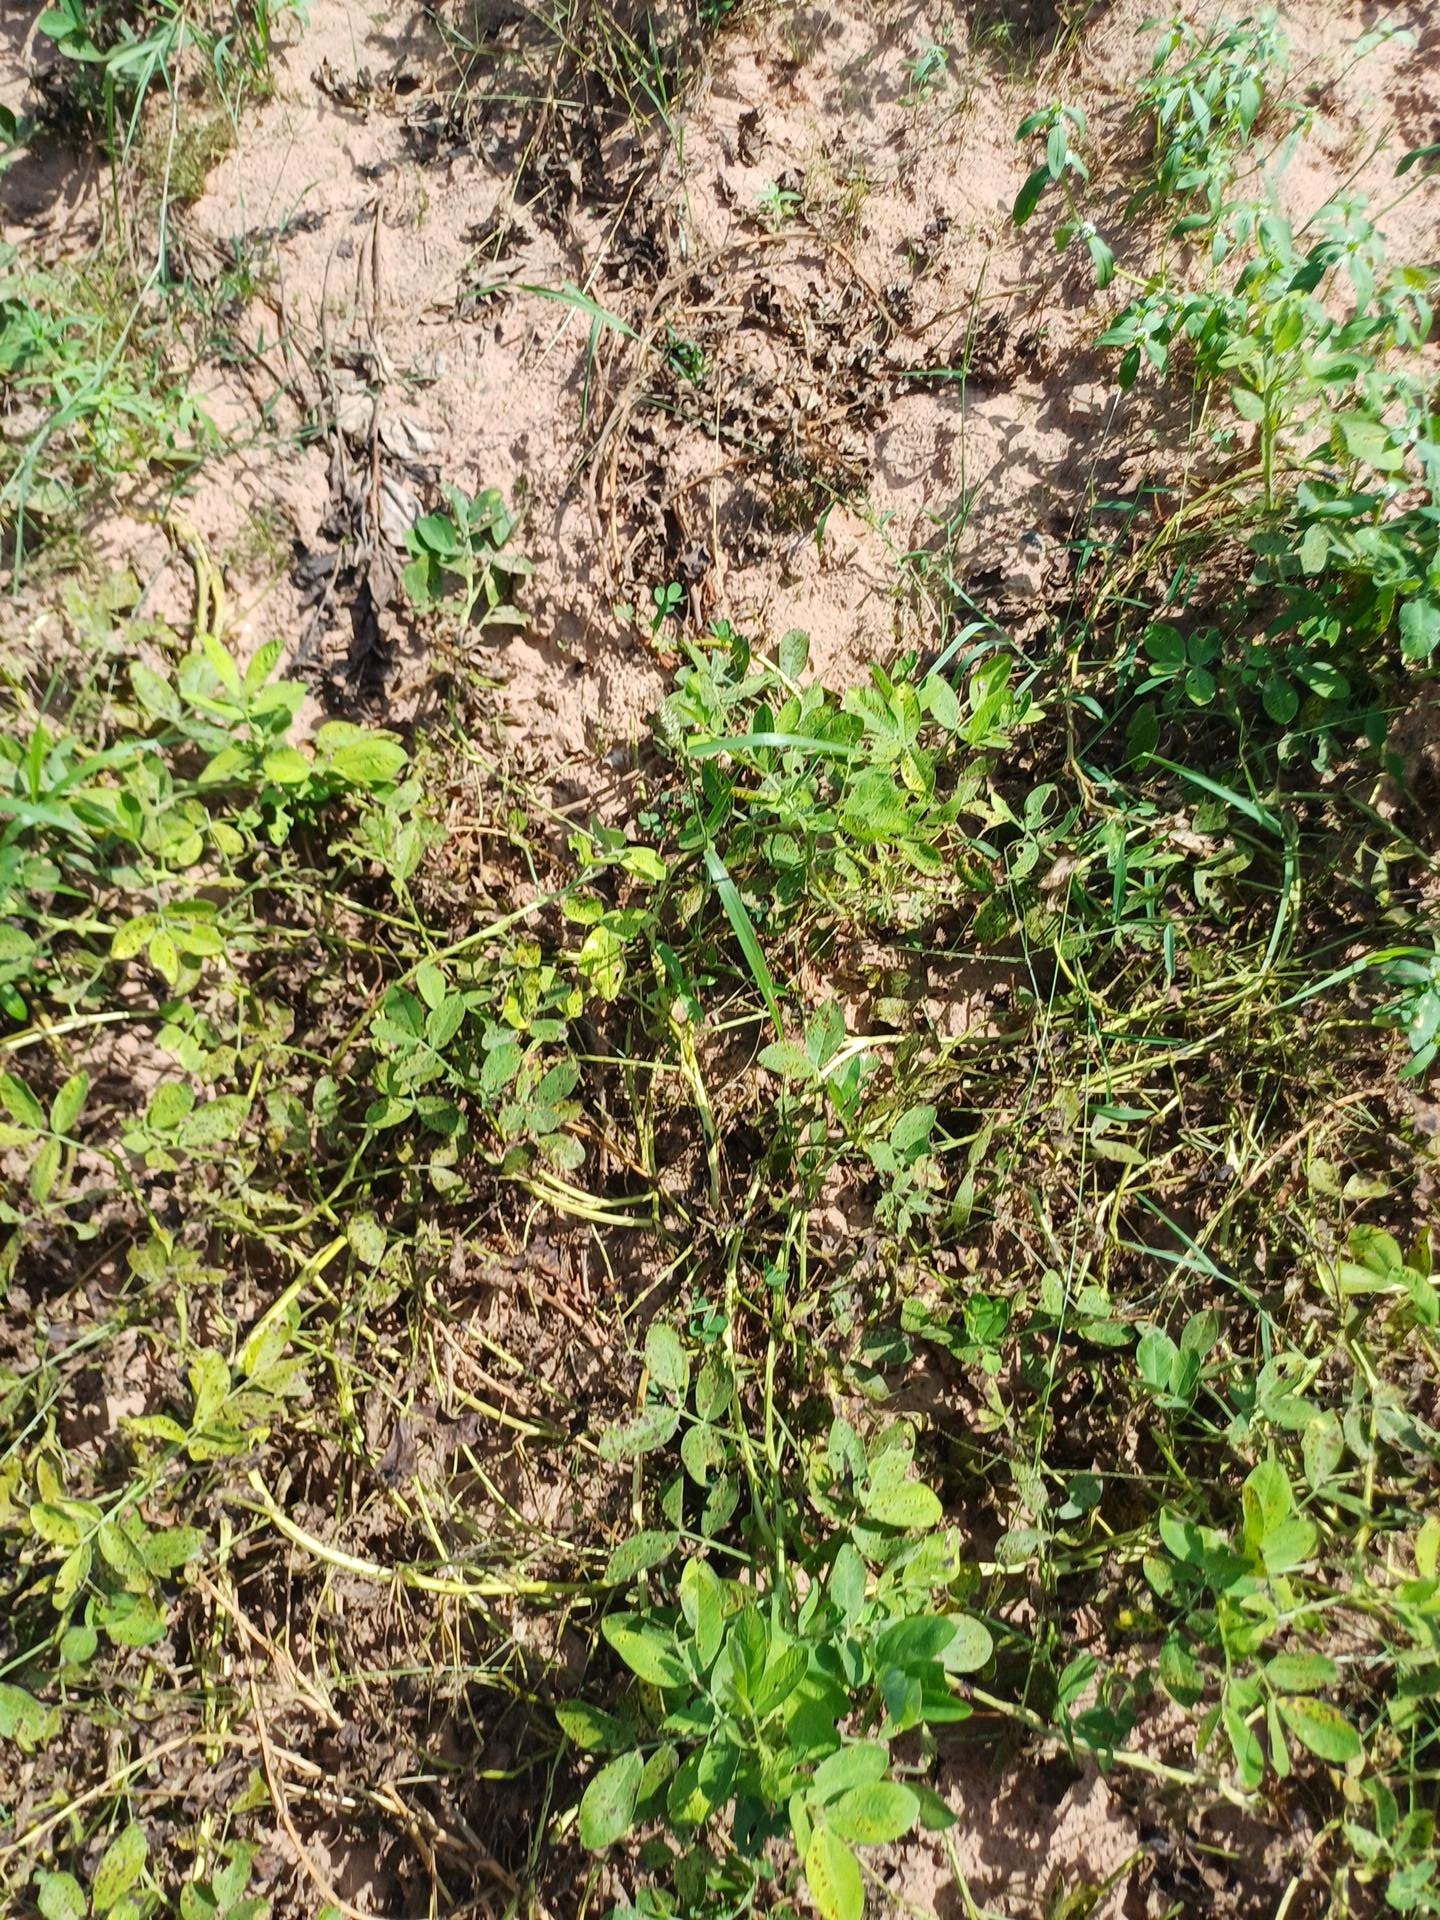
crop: groundnut
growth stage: flowering
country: Senegal
